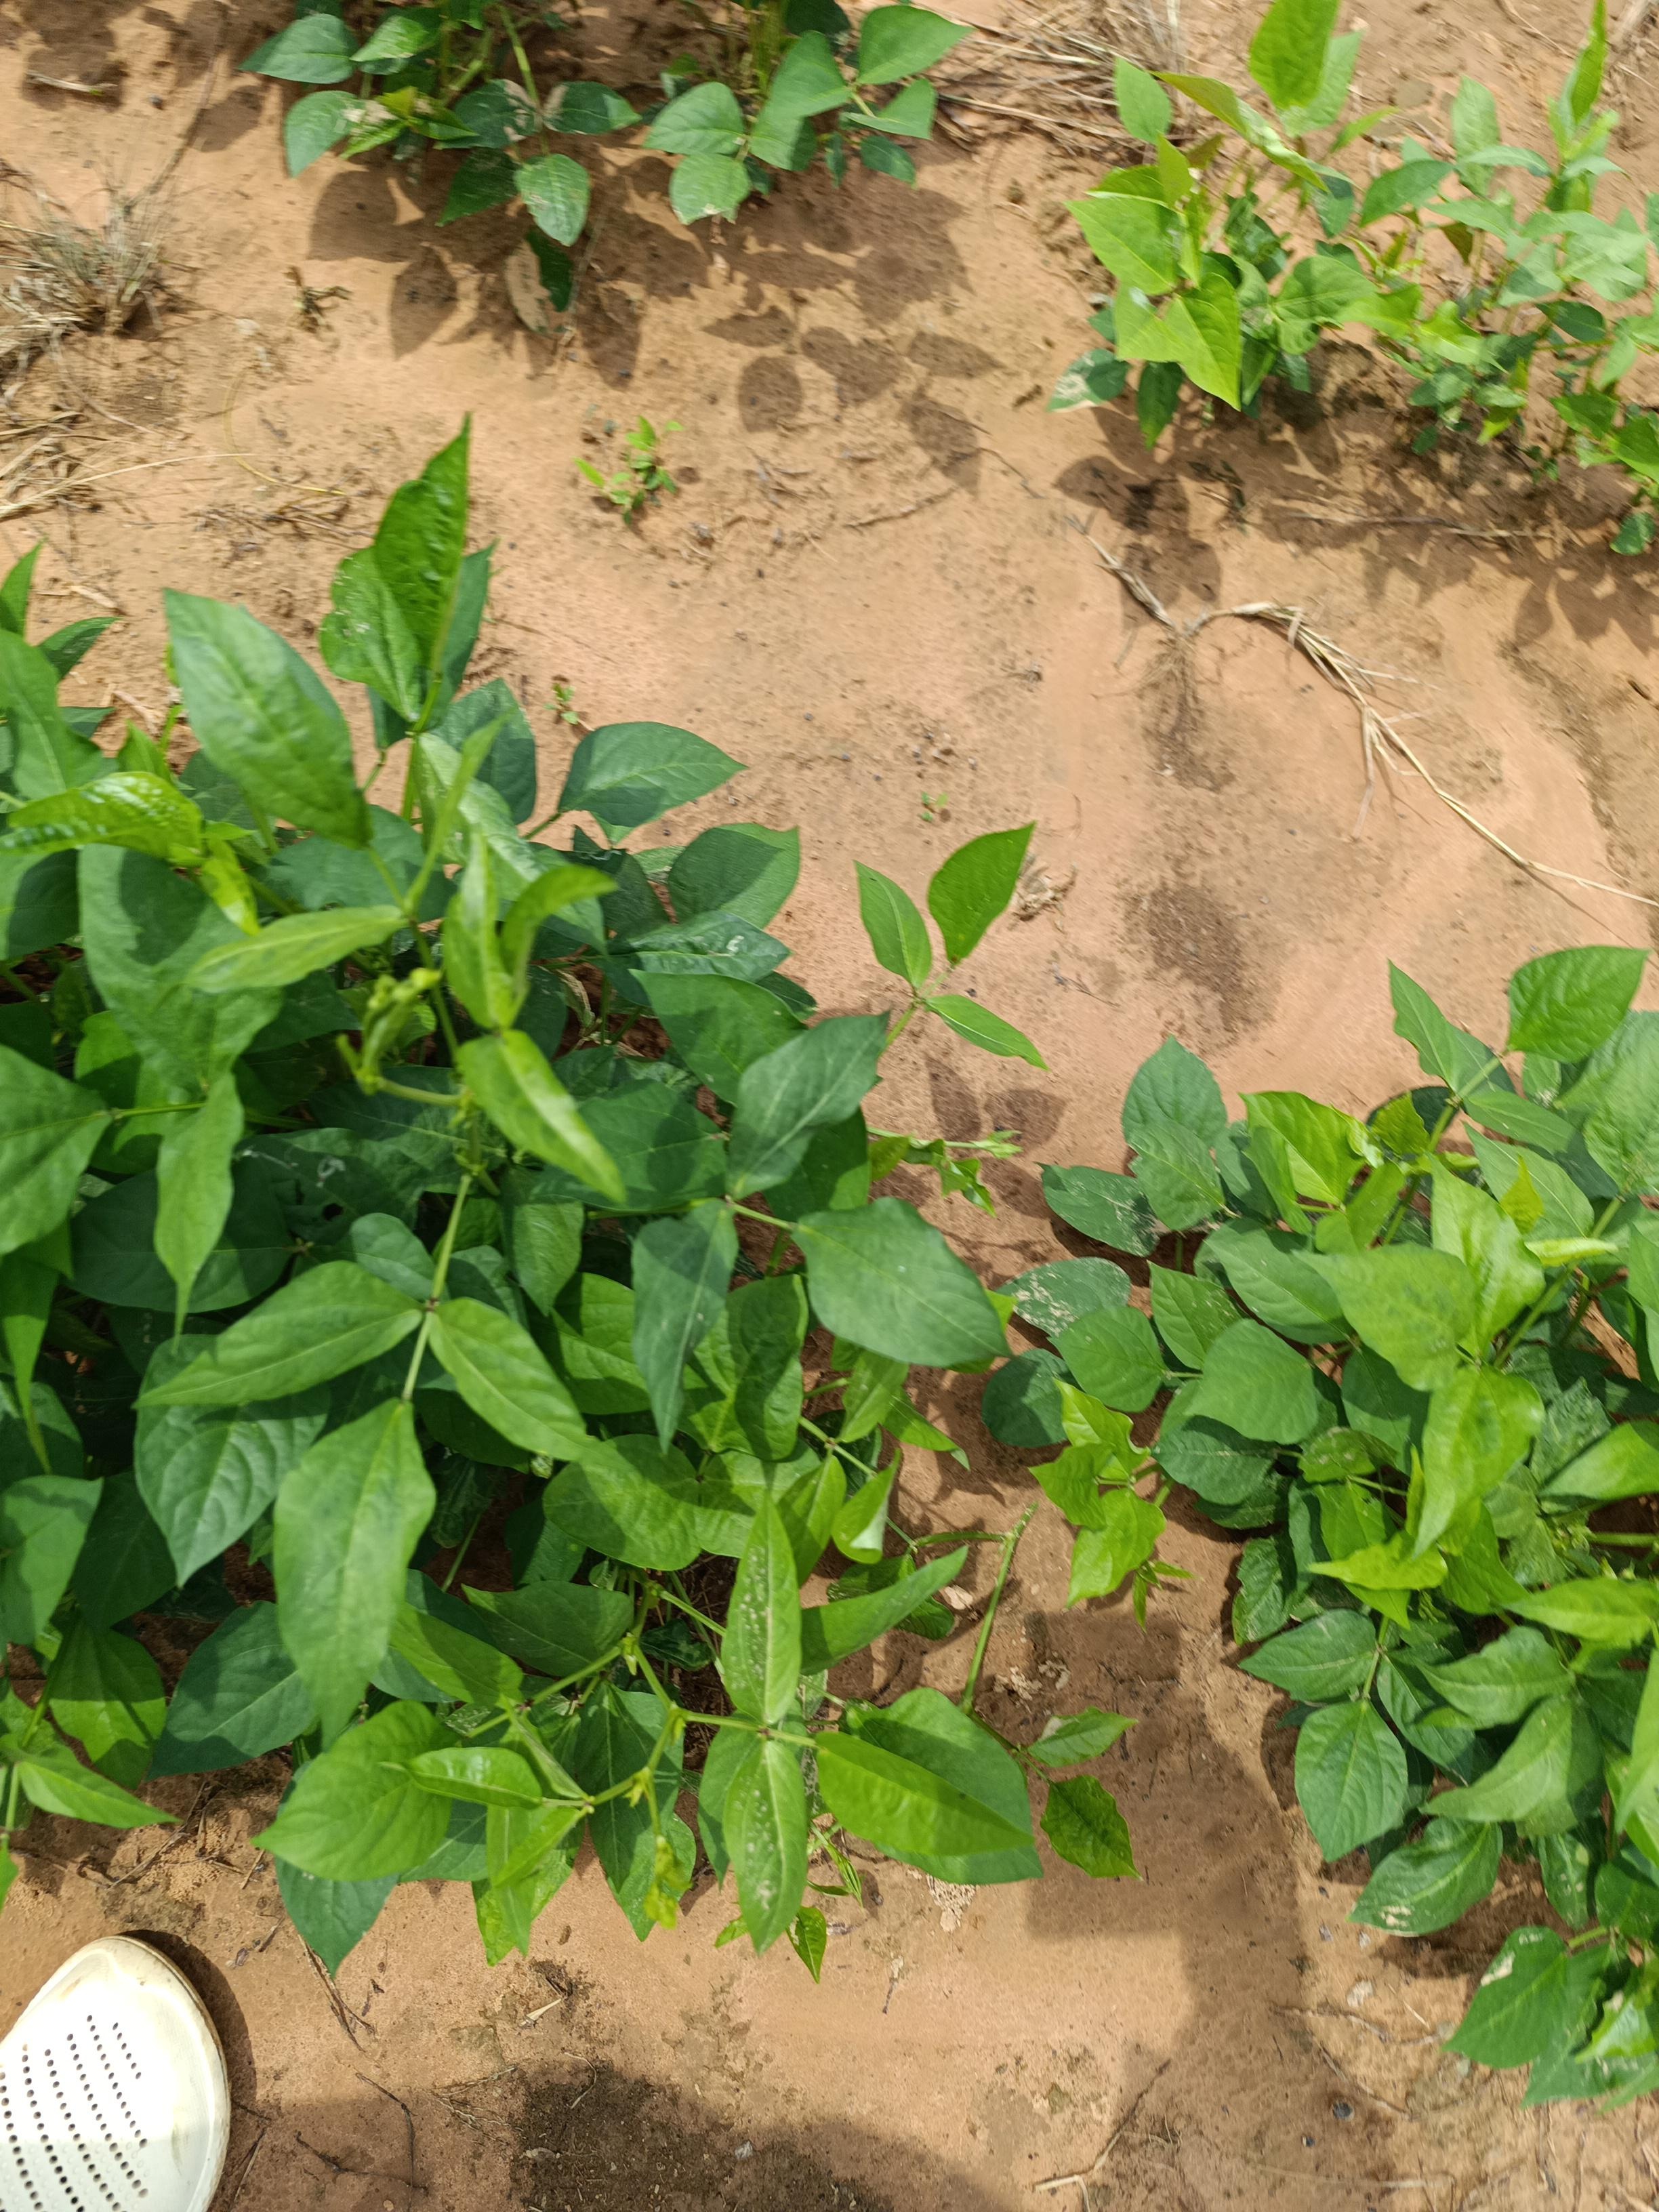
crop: cowpea
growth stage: emergence
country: Nigeria
